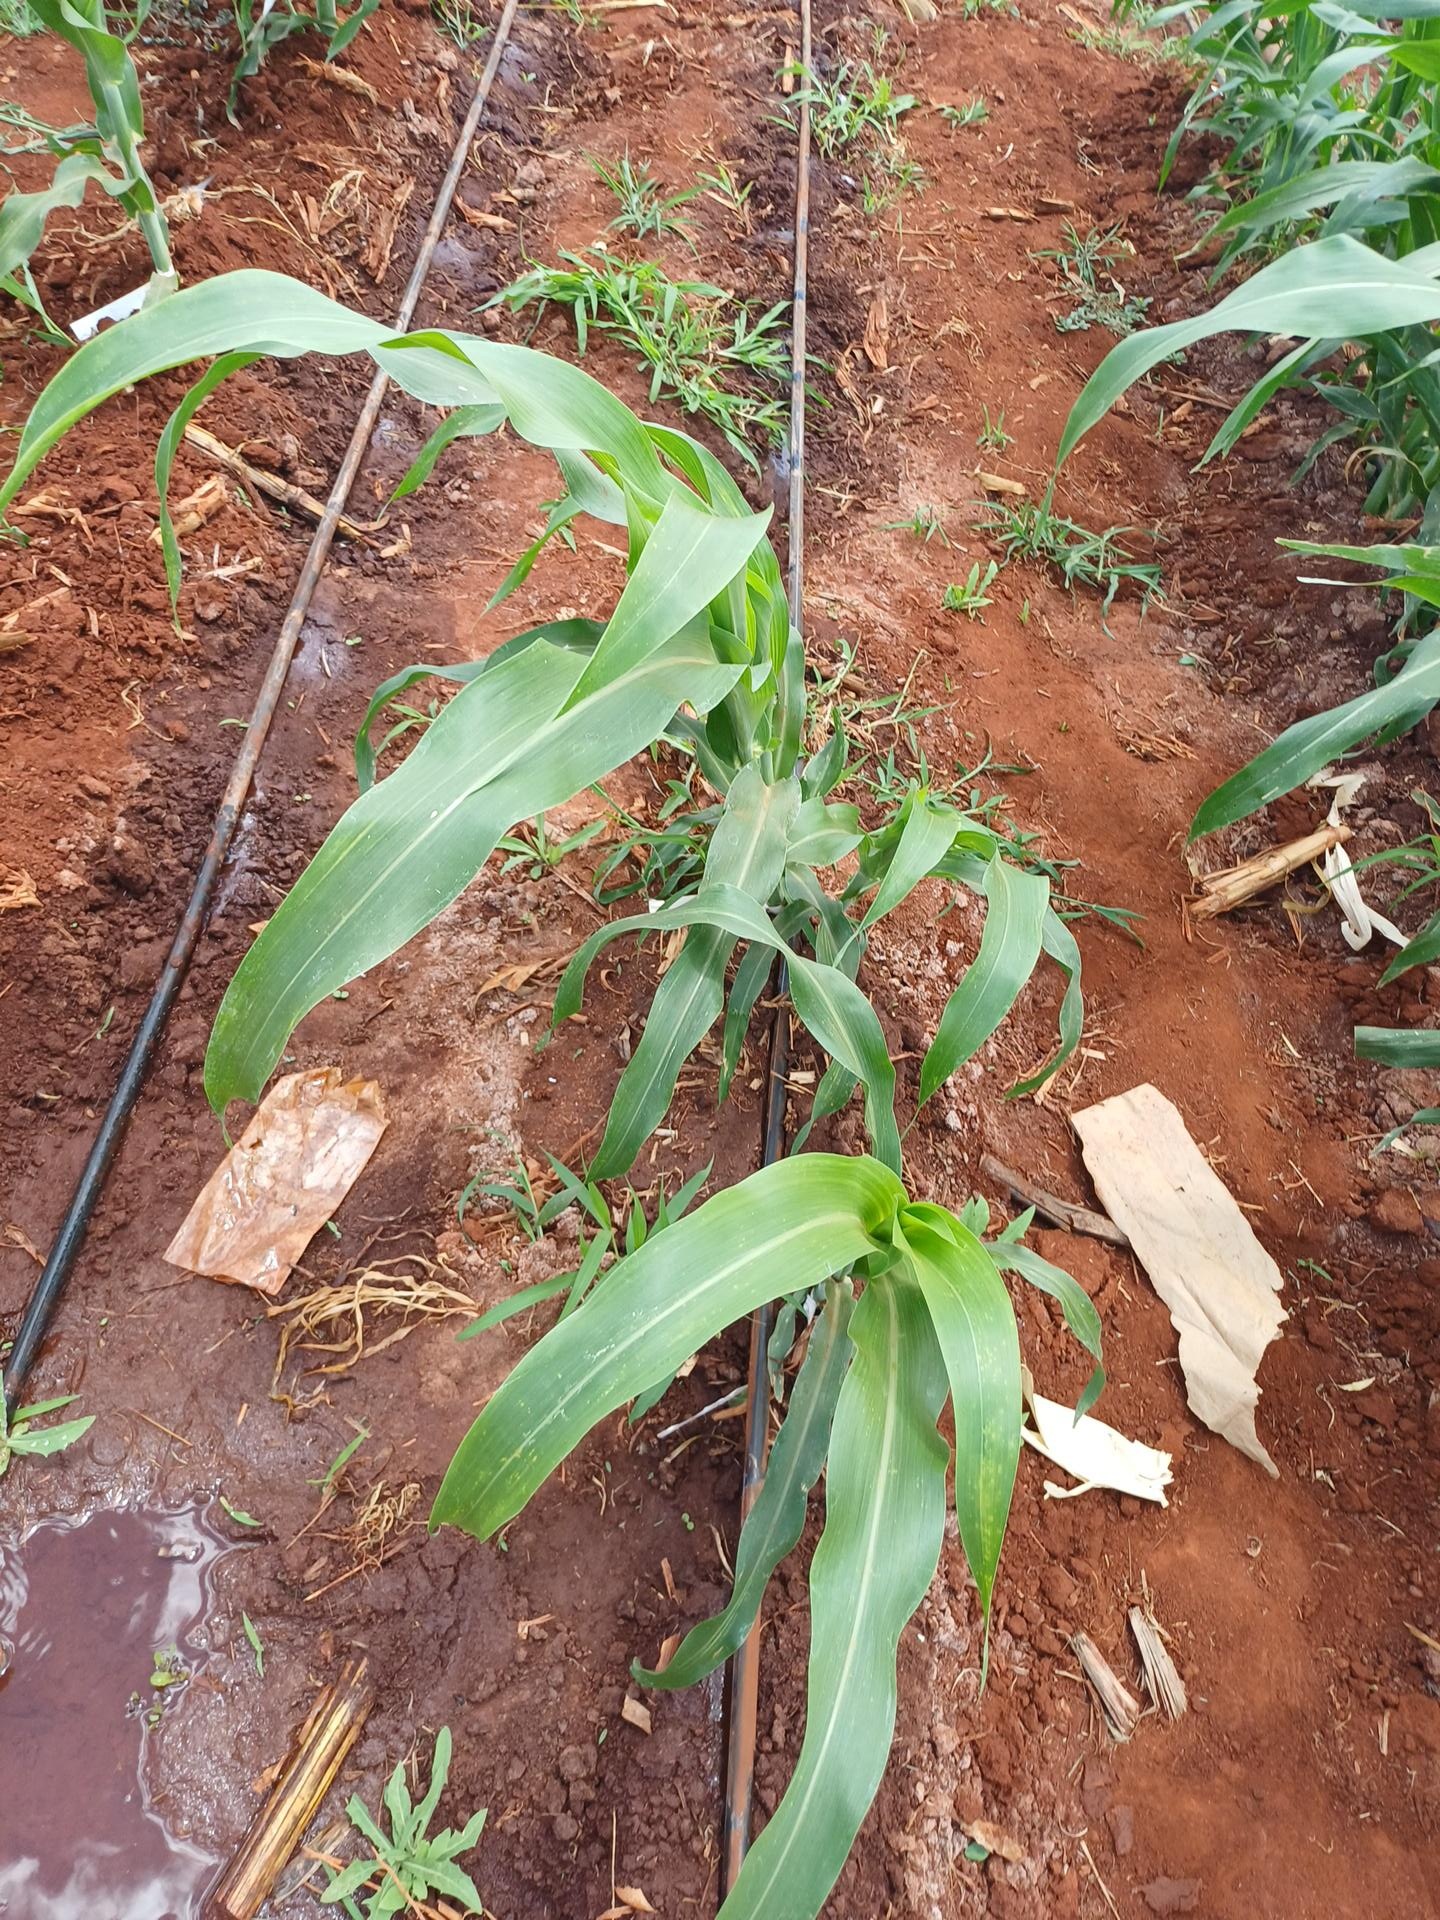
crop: sorghum
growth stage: vegetative
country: Kenya
